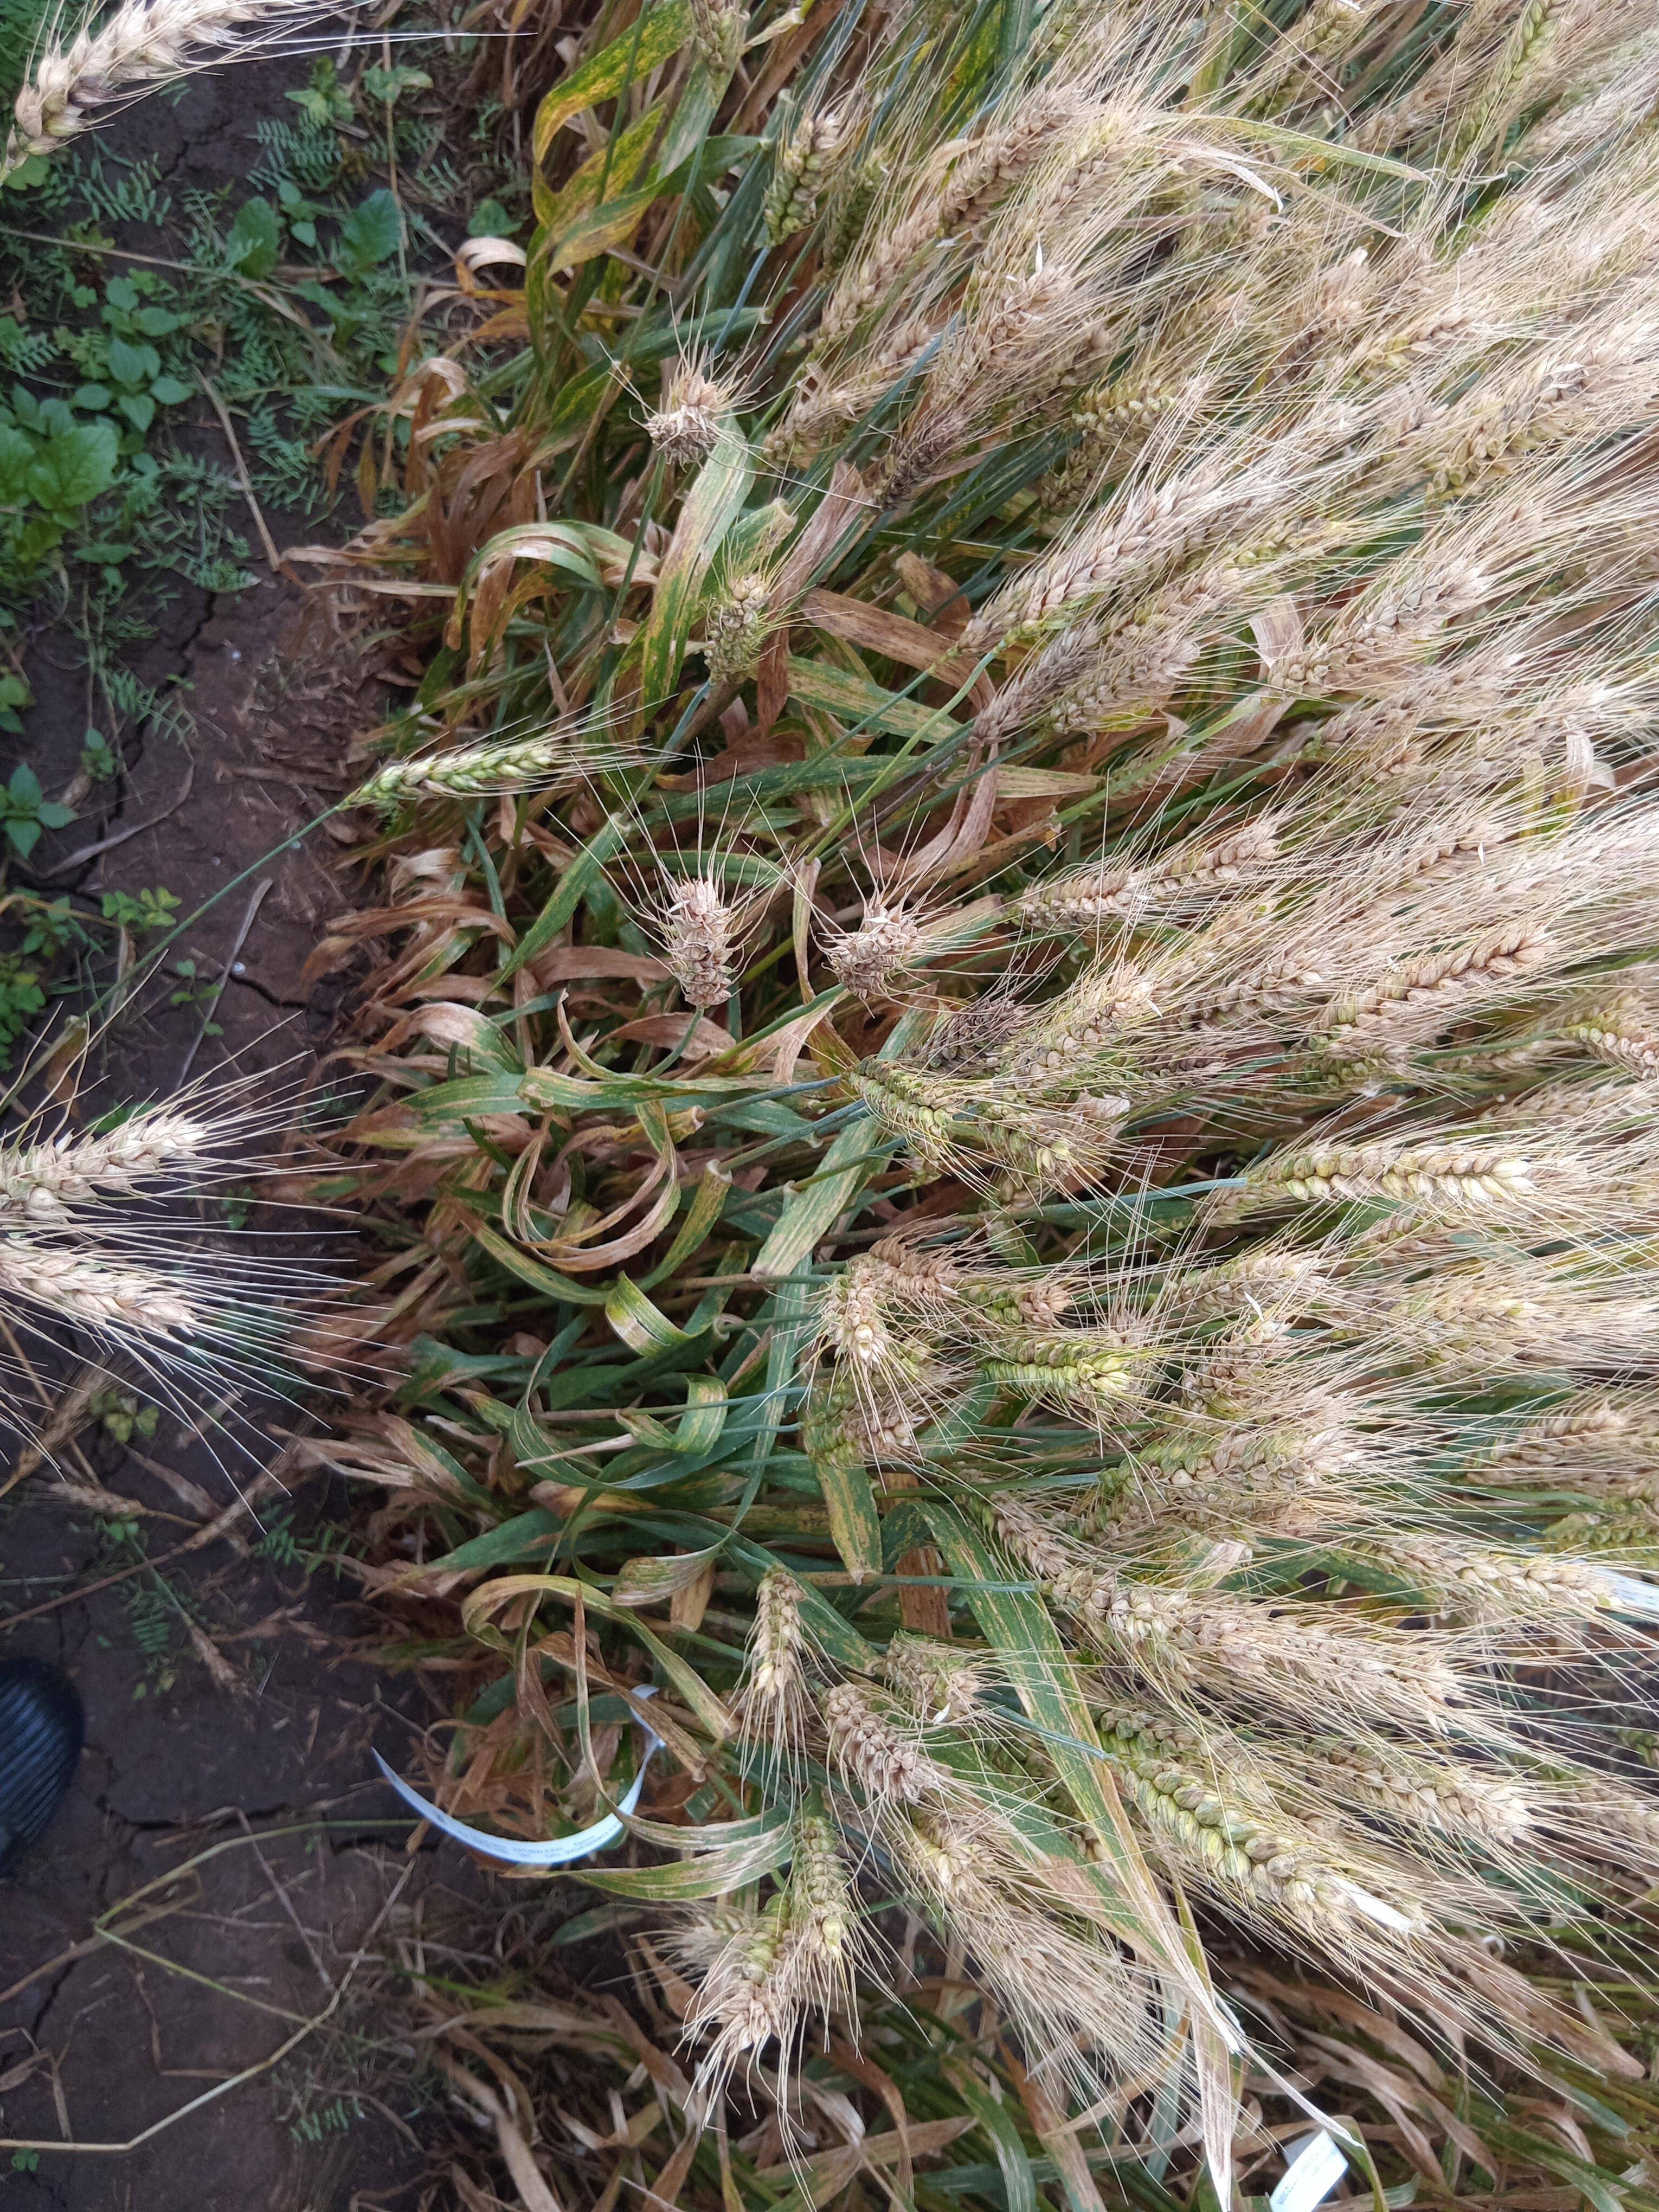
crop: wheat
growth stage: maturity
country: Kenya
